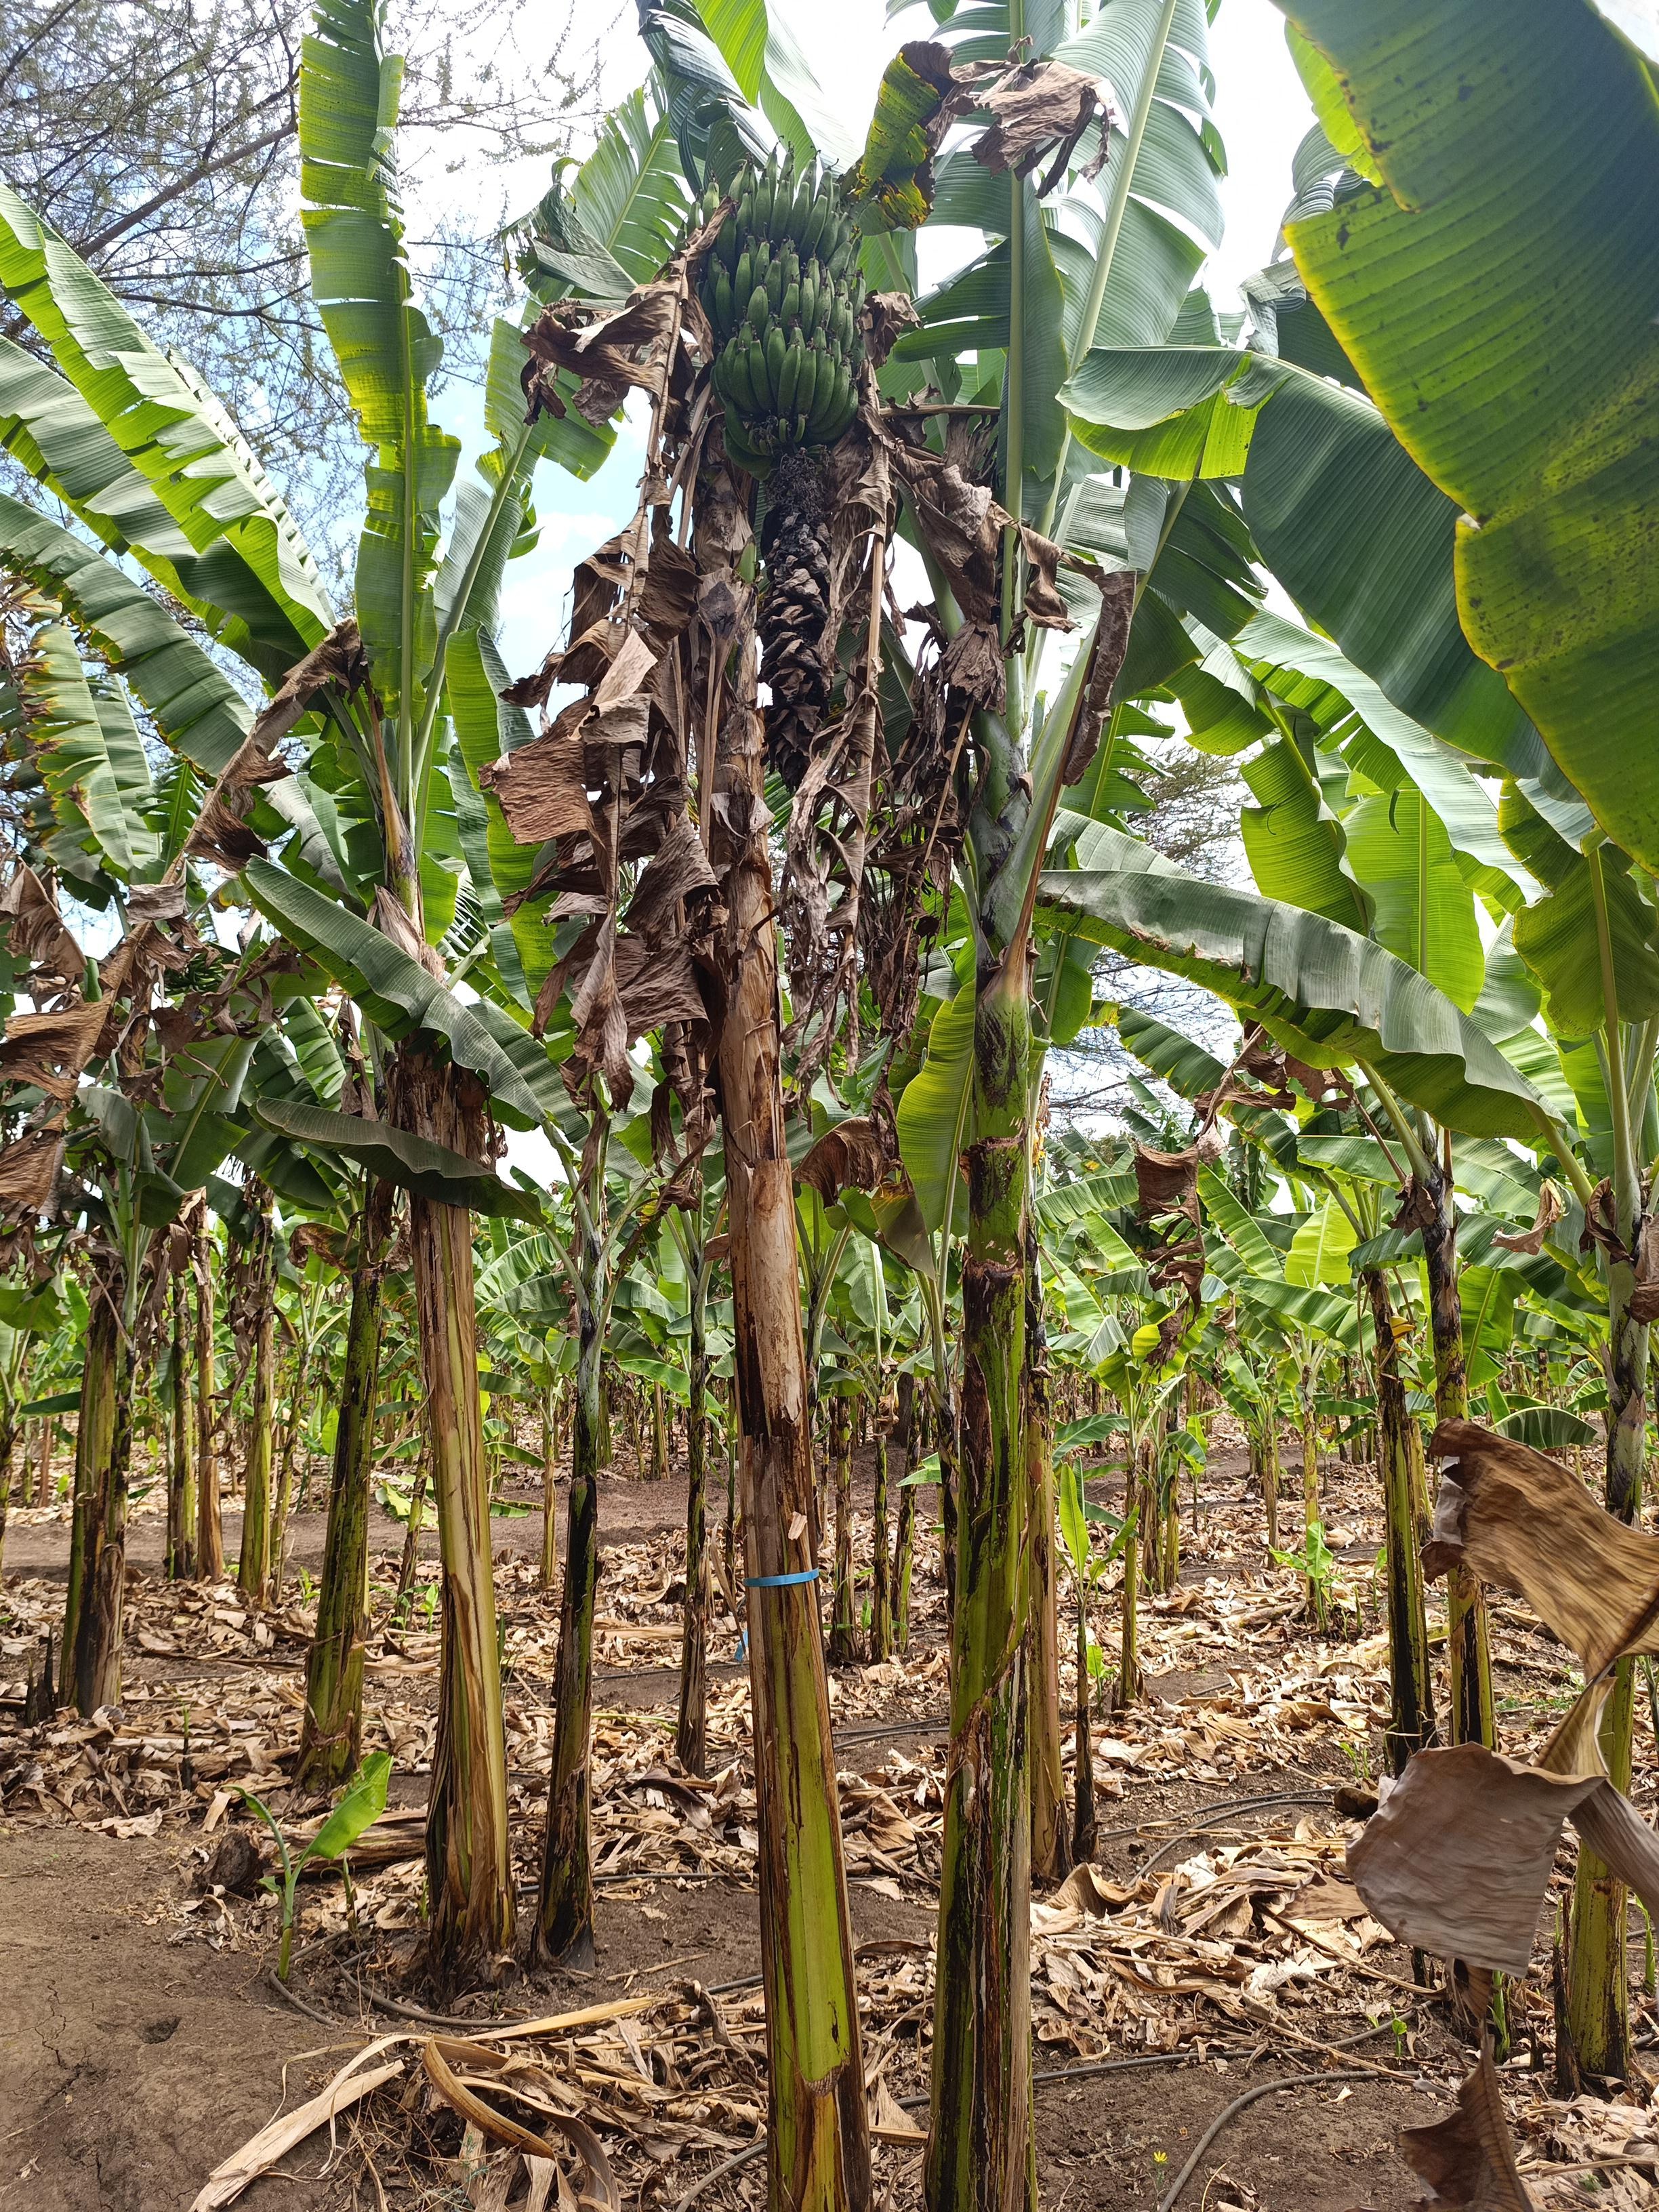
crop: banana
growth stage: maturity
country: Tanzania
